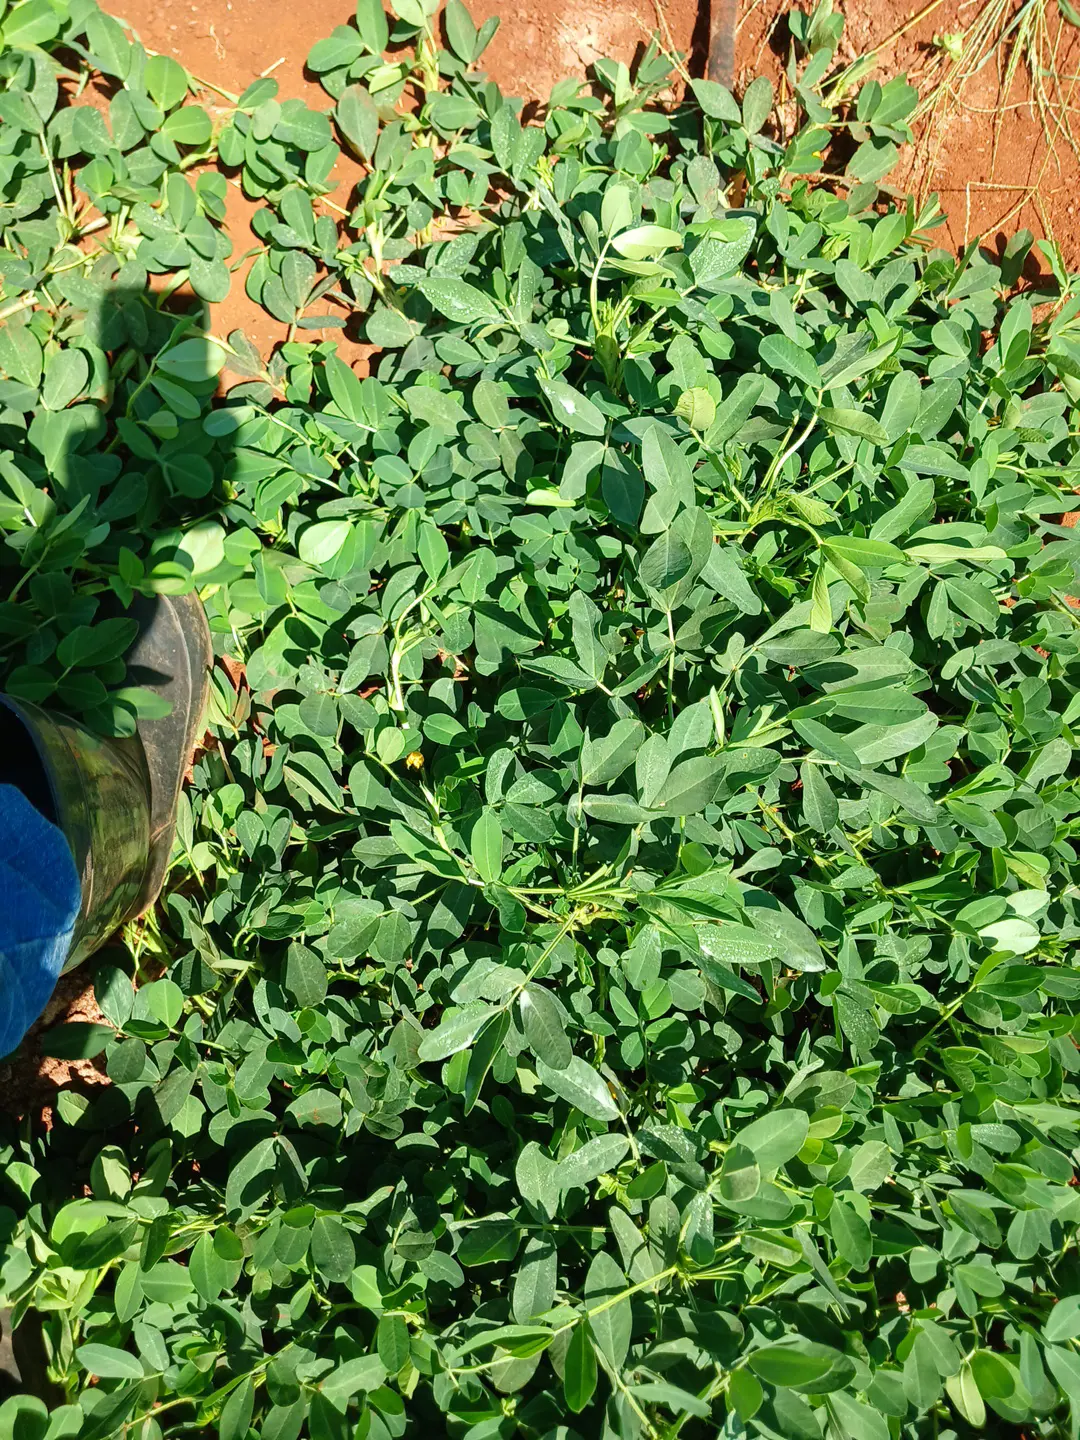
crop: groundnut
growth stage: flowering
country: Kenya
